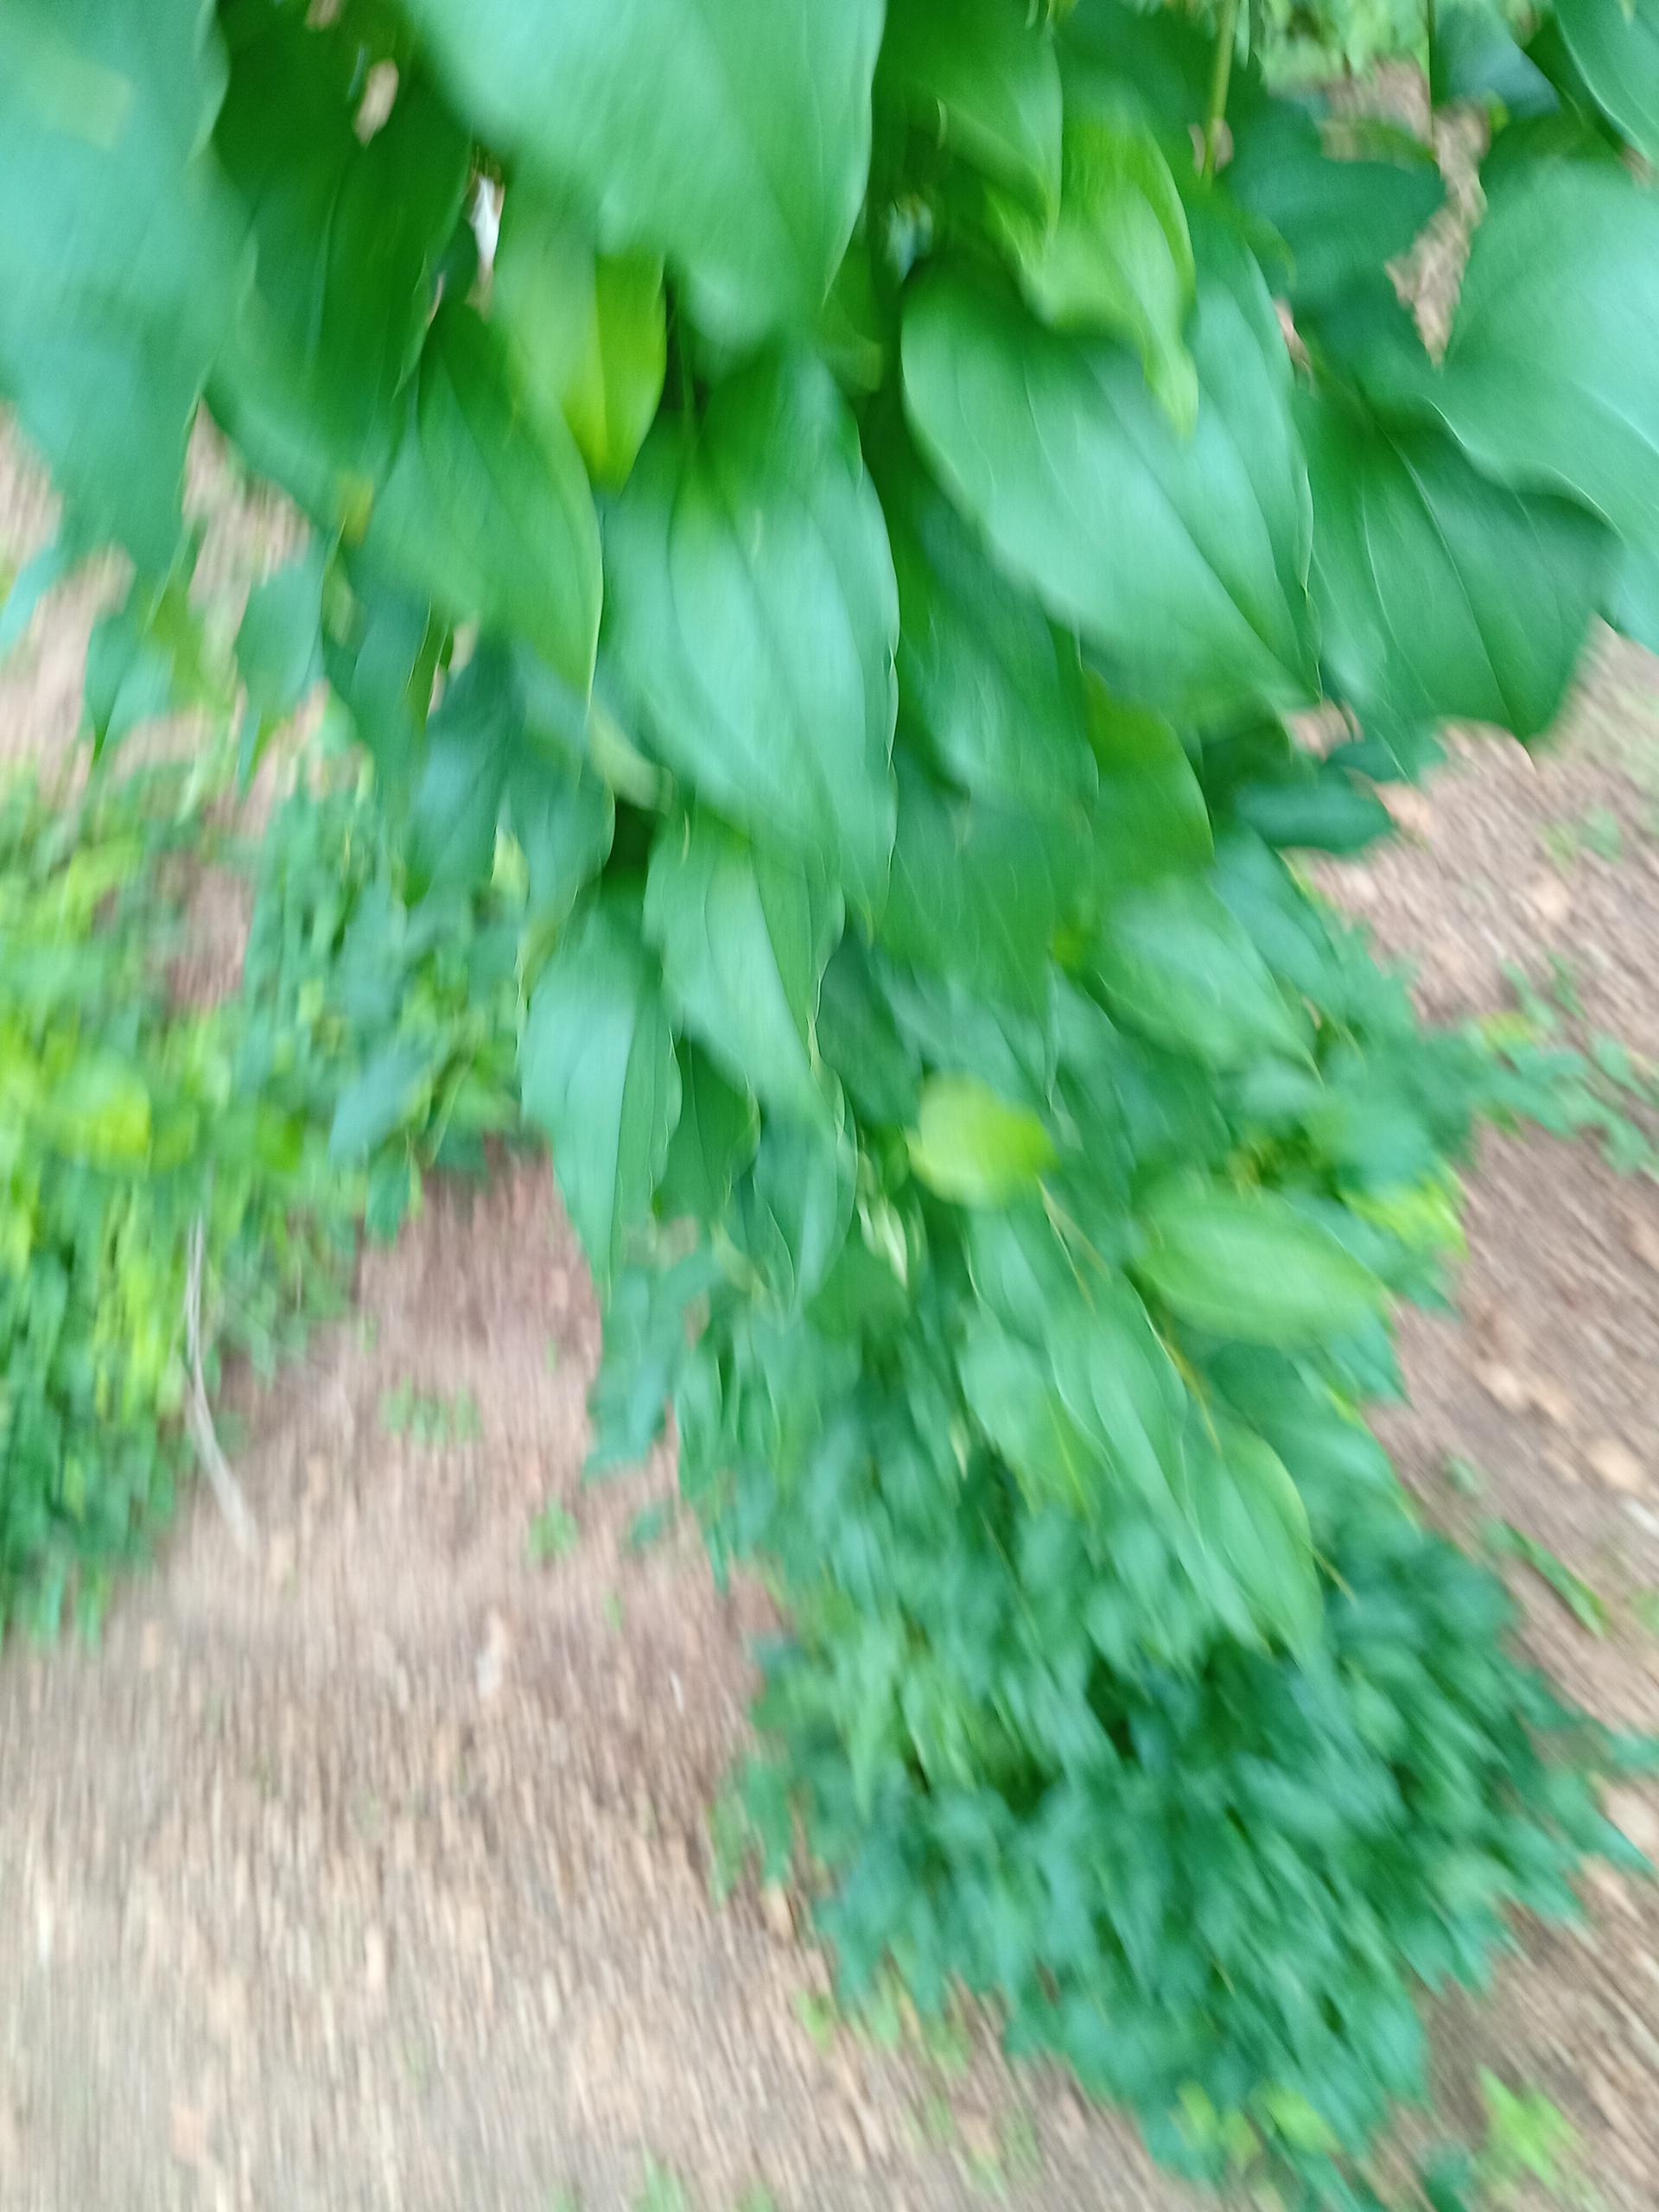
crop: yam
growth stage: vegetative
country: Nigeria
